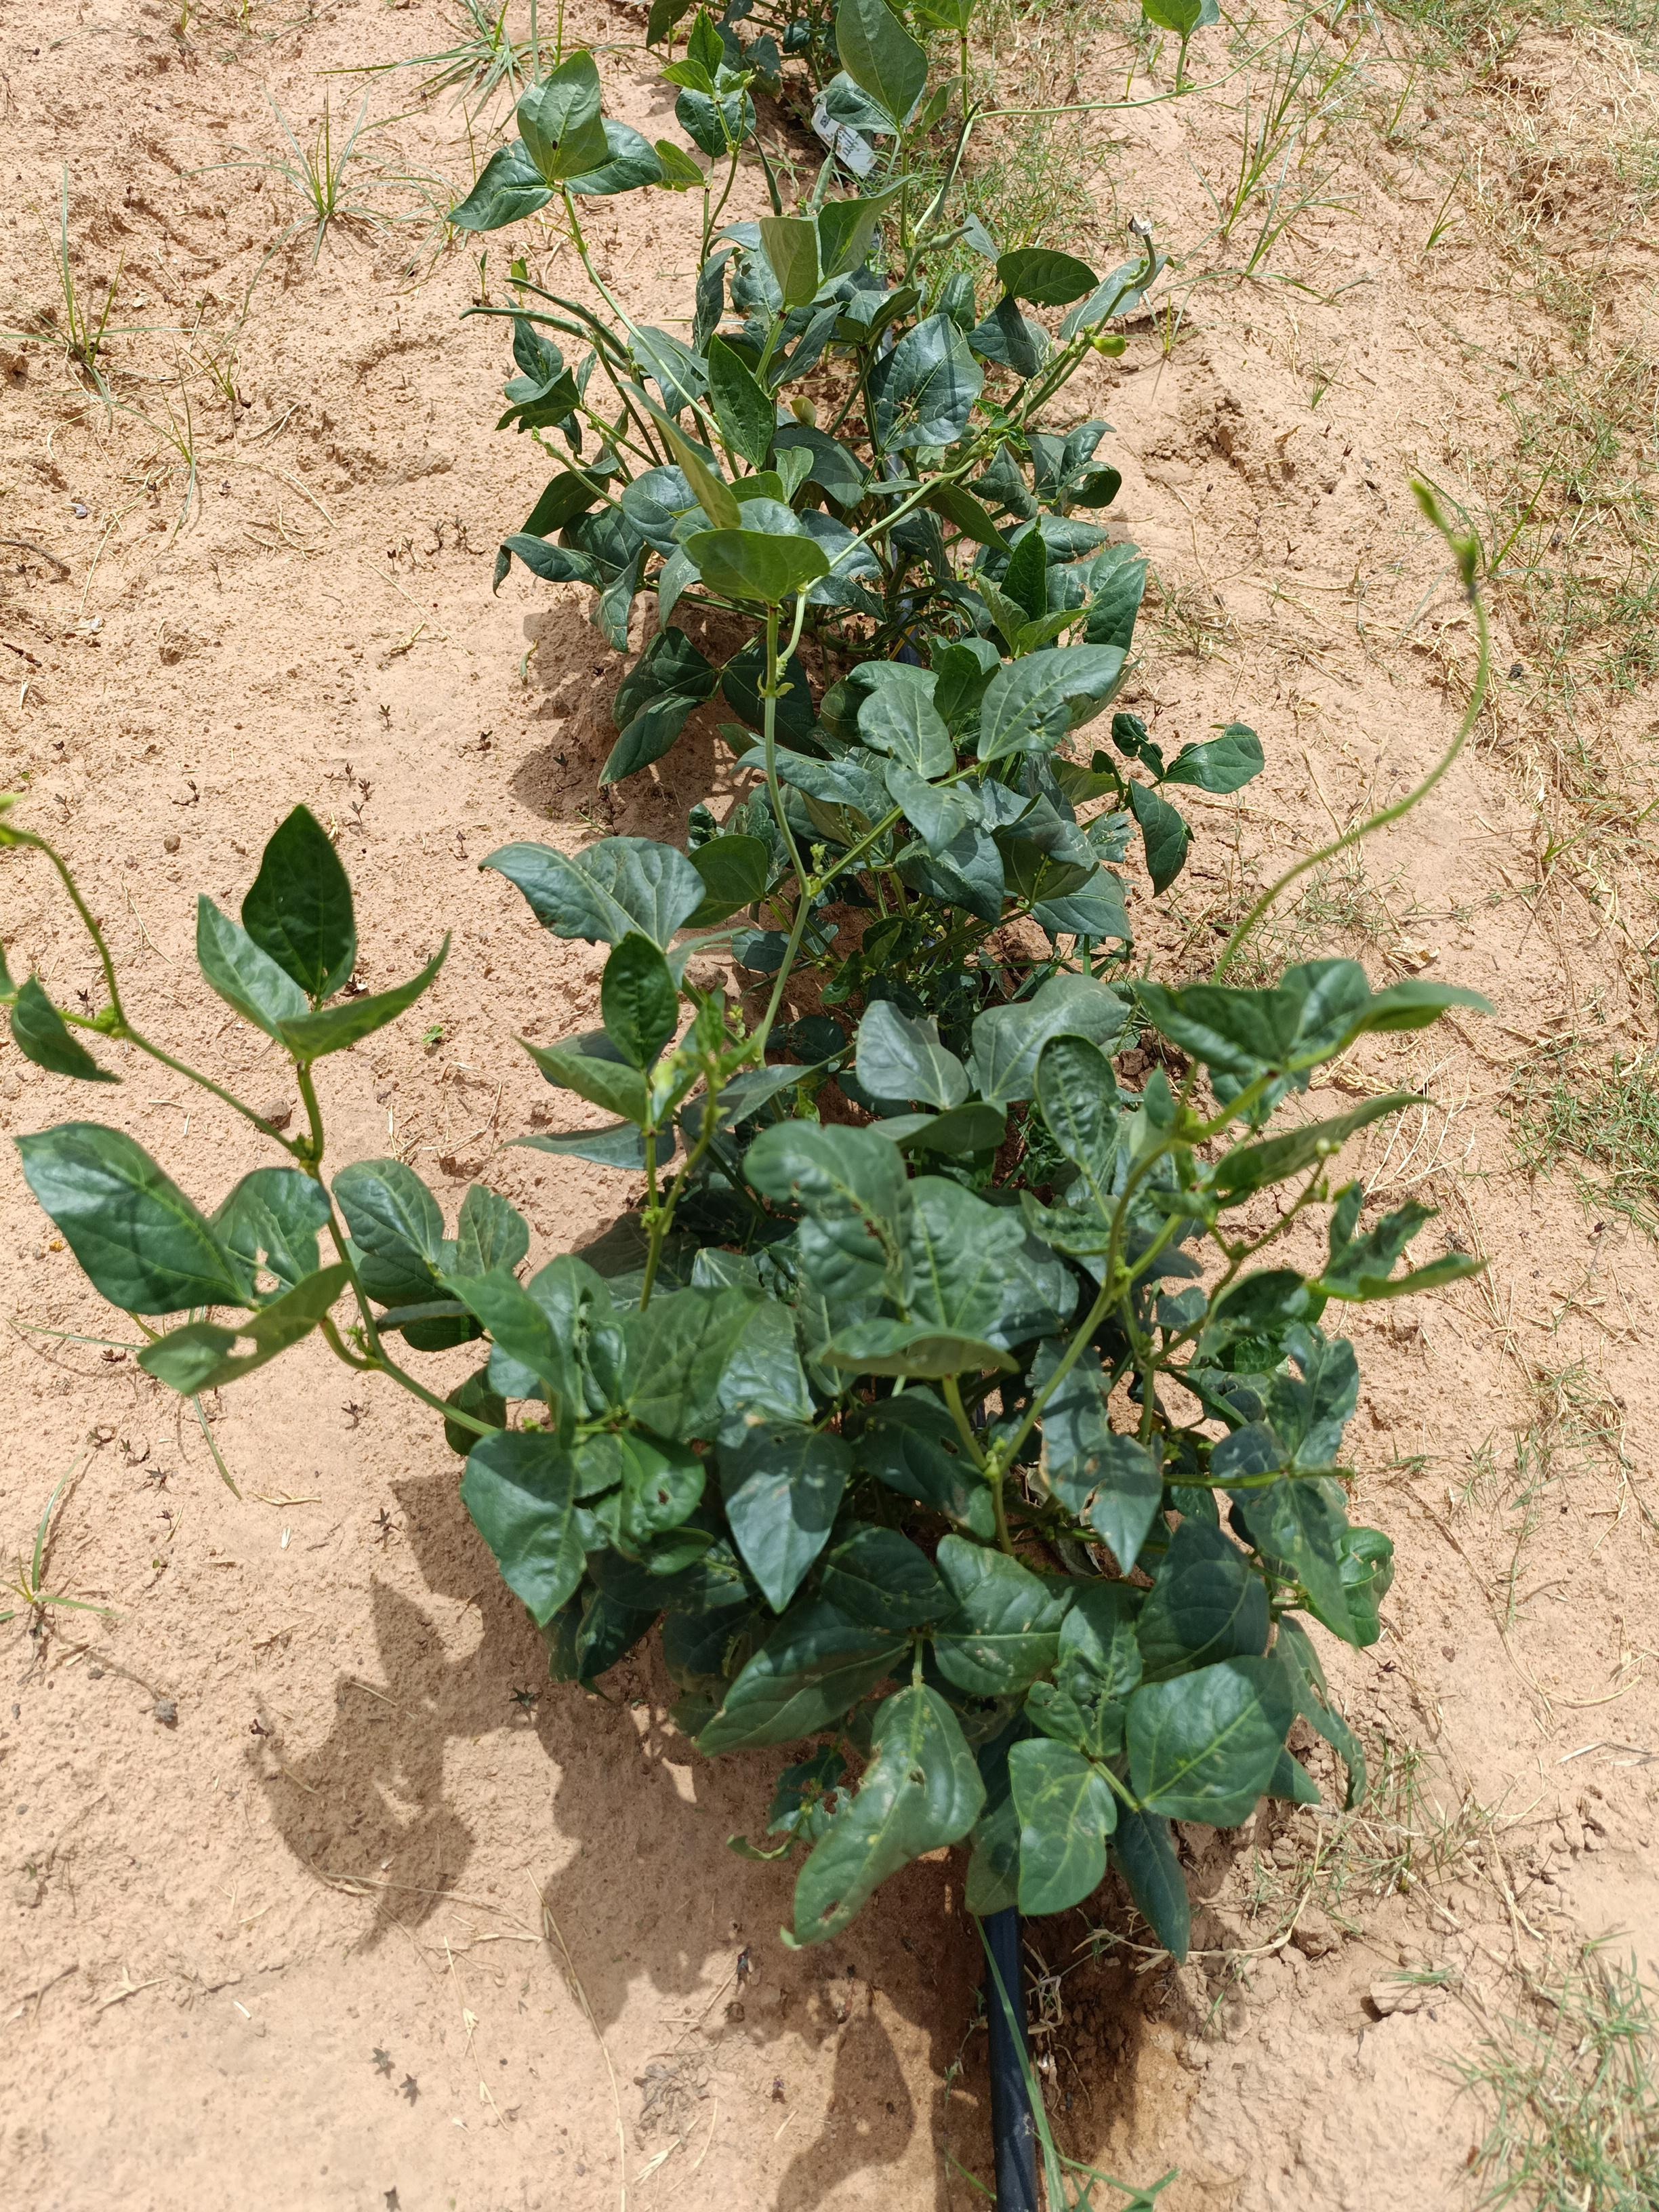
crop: cowpea
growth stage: flowering
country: Nigeria
